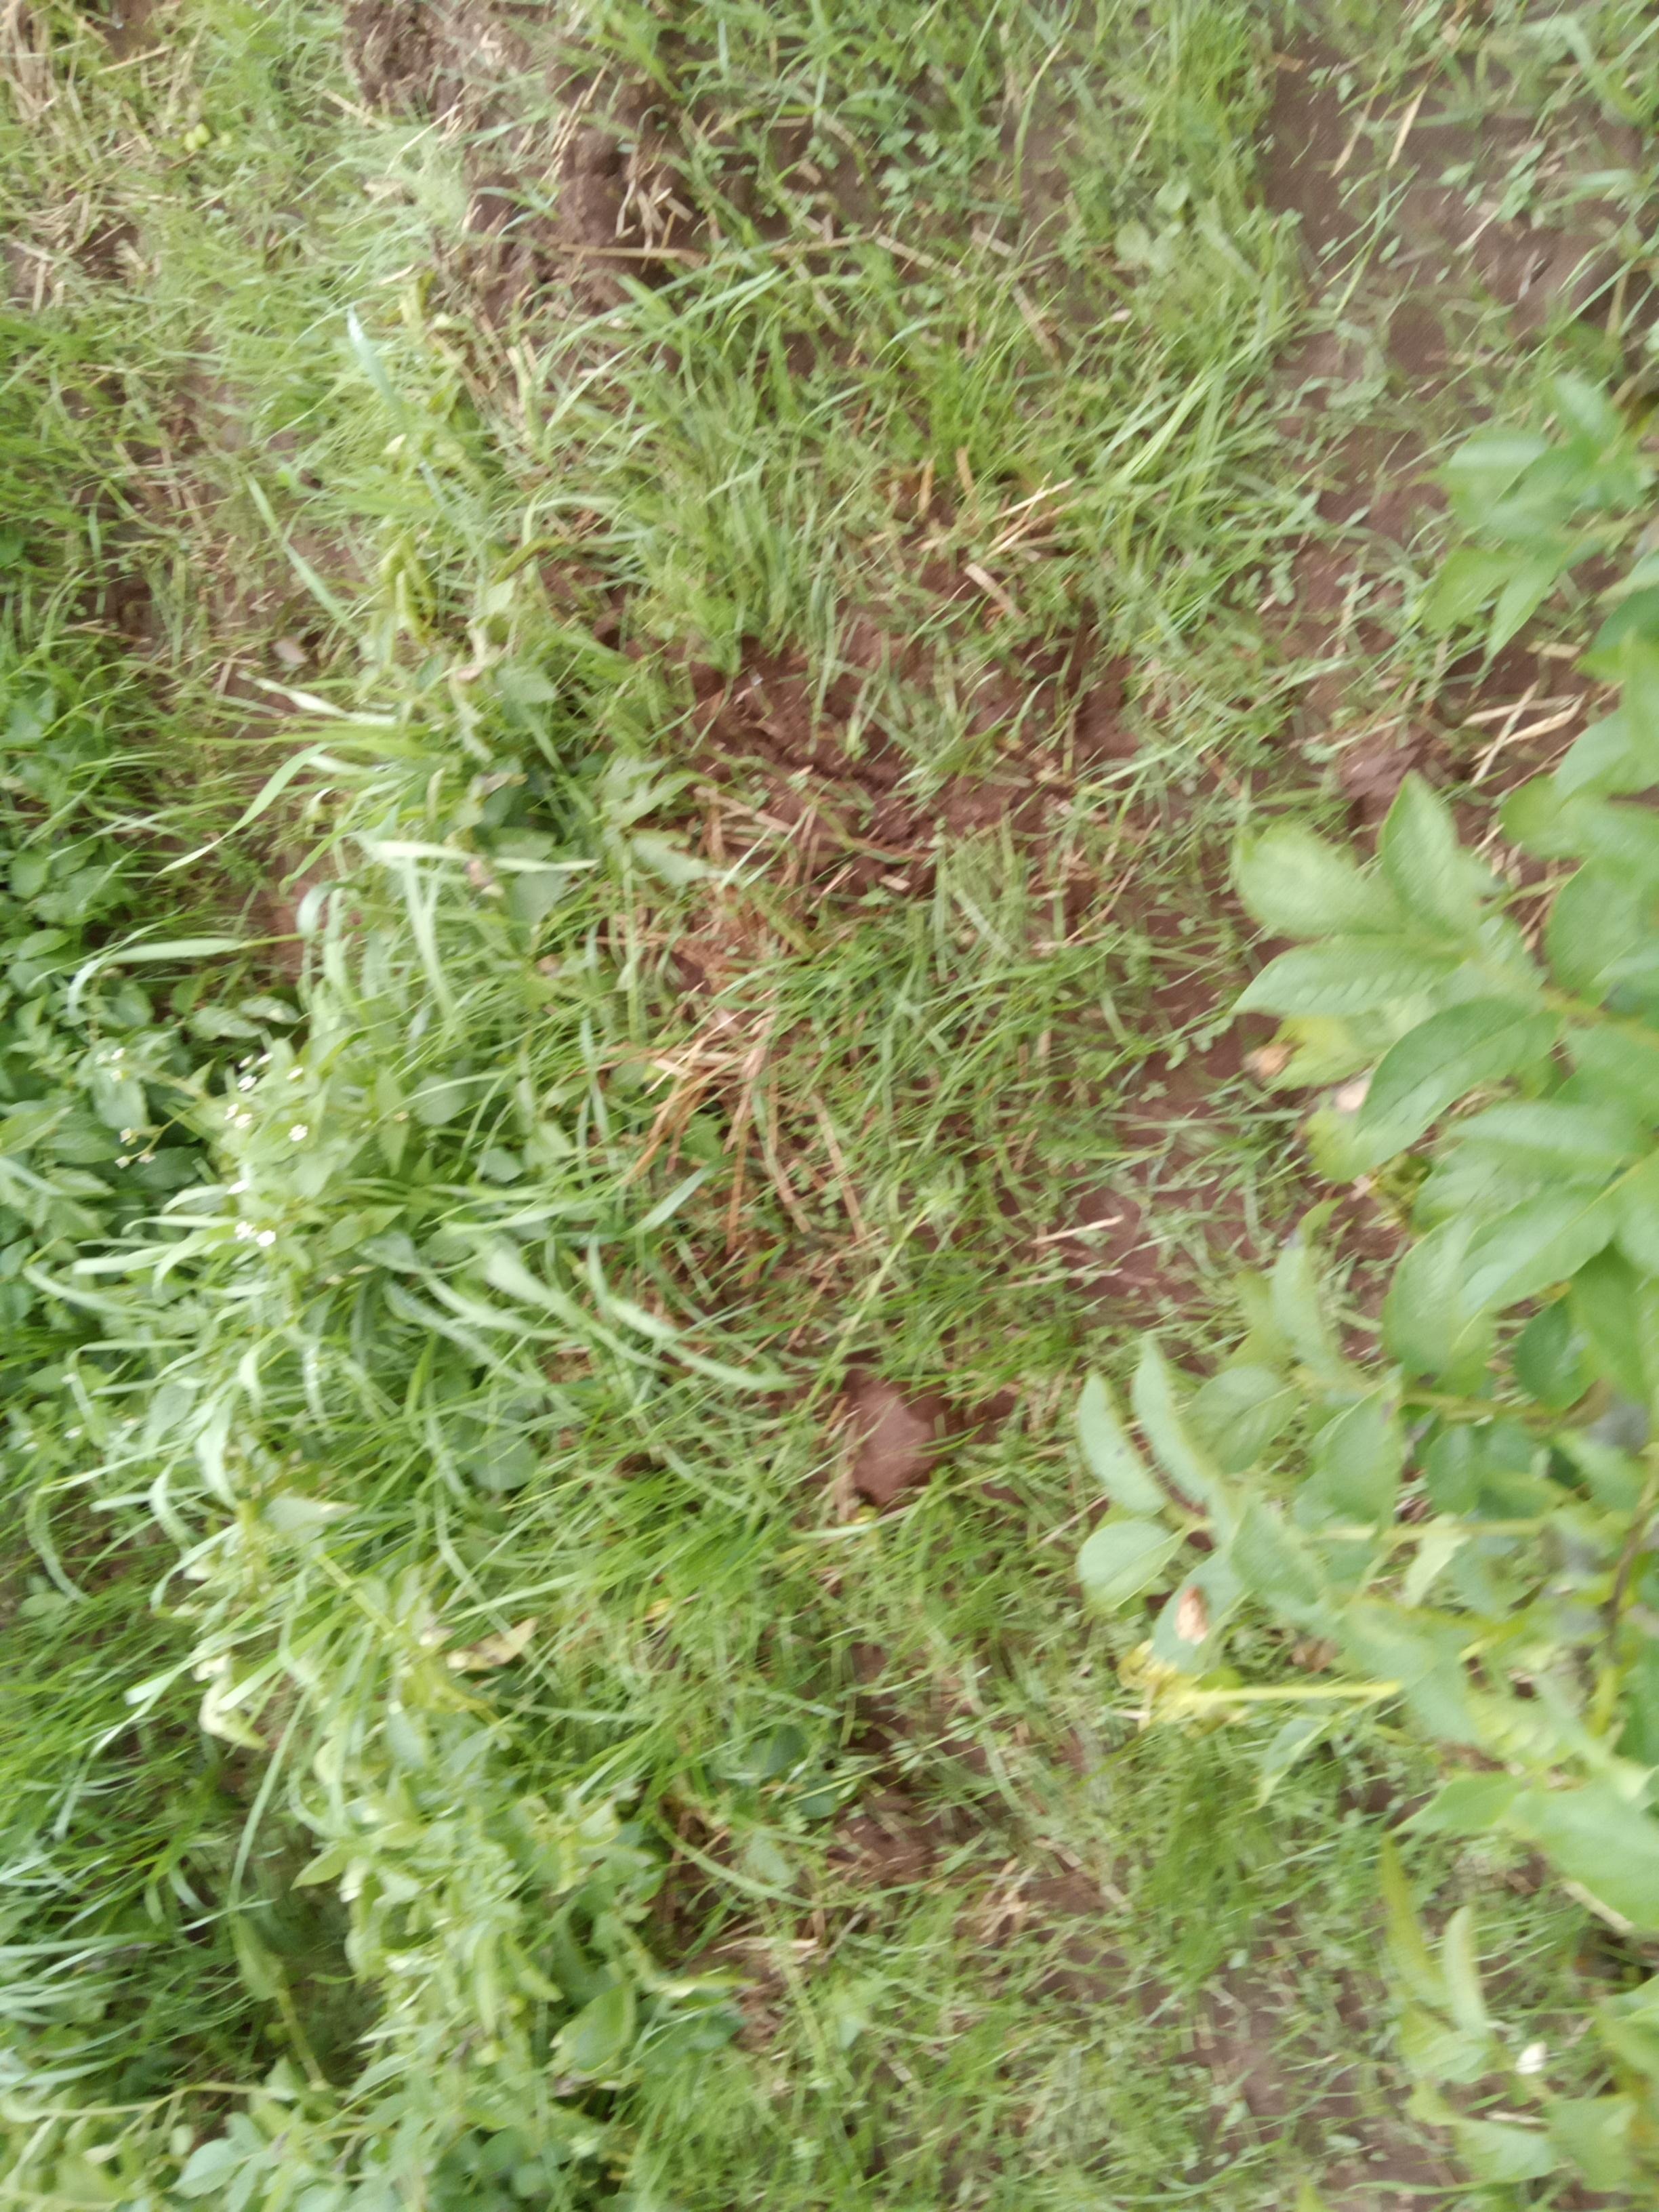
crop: potato
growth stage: flowering
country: Kenya
